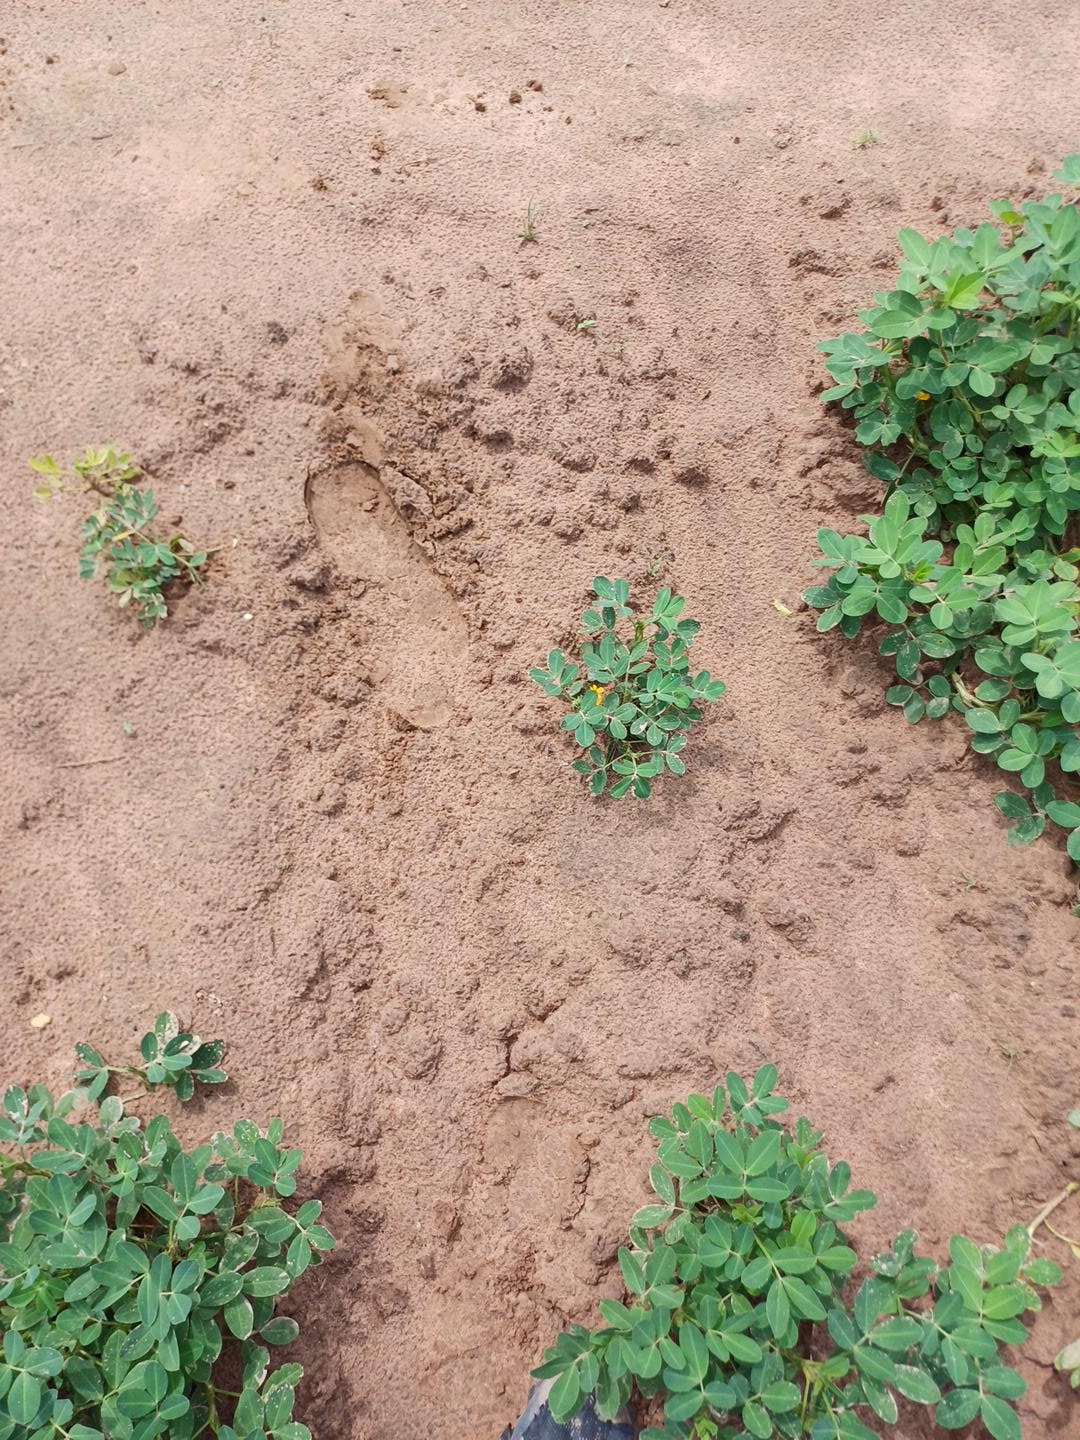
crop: groundnut
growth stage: flowering
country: Senegal
